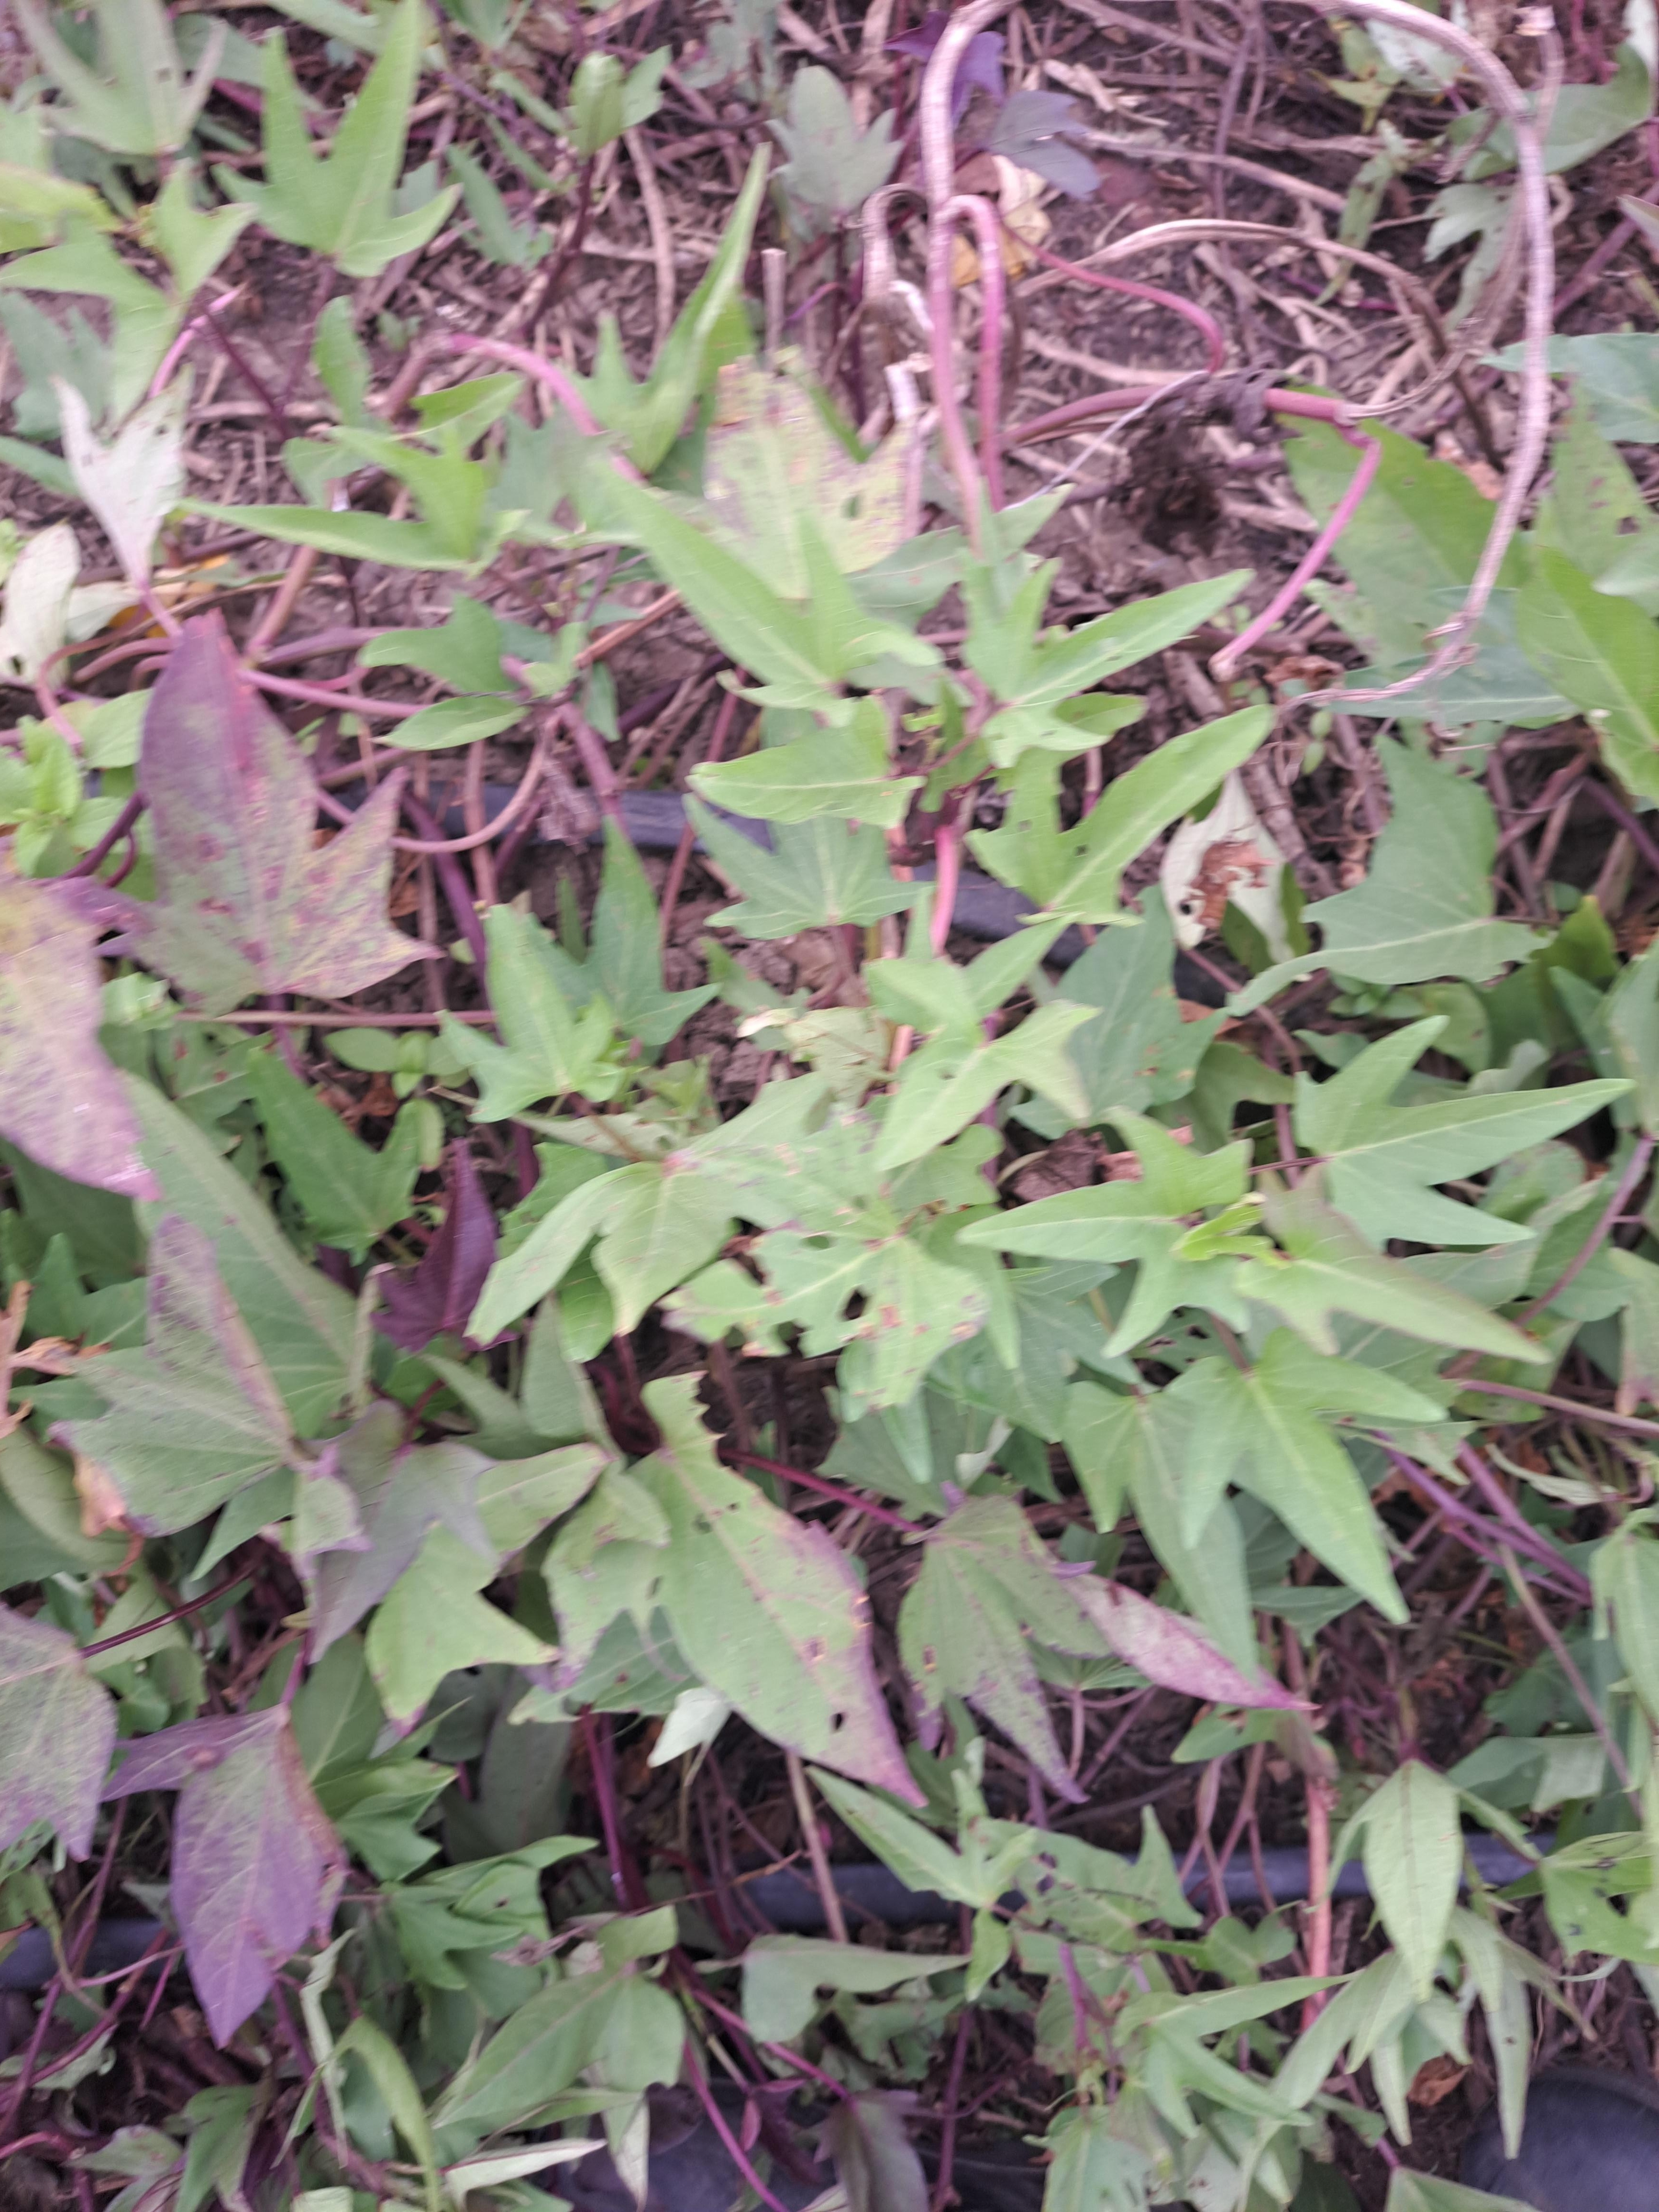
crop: sweet potato
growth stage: flowering
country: Tanzania
